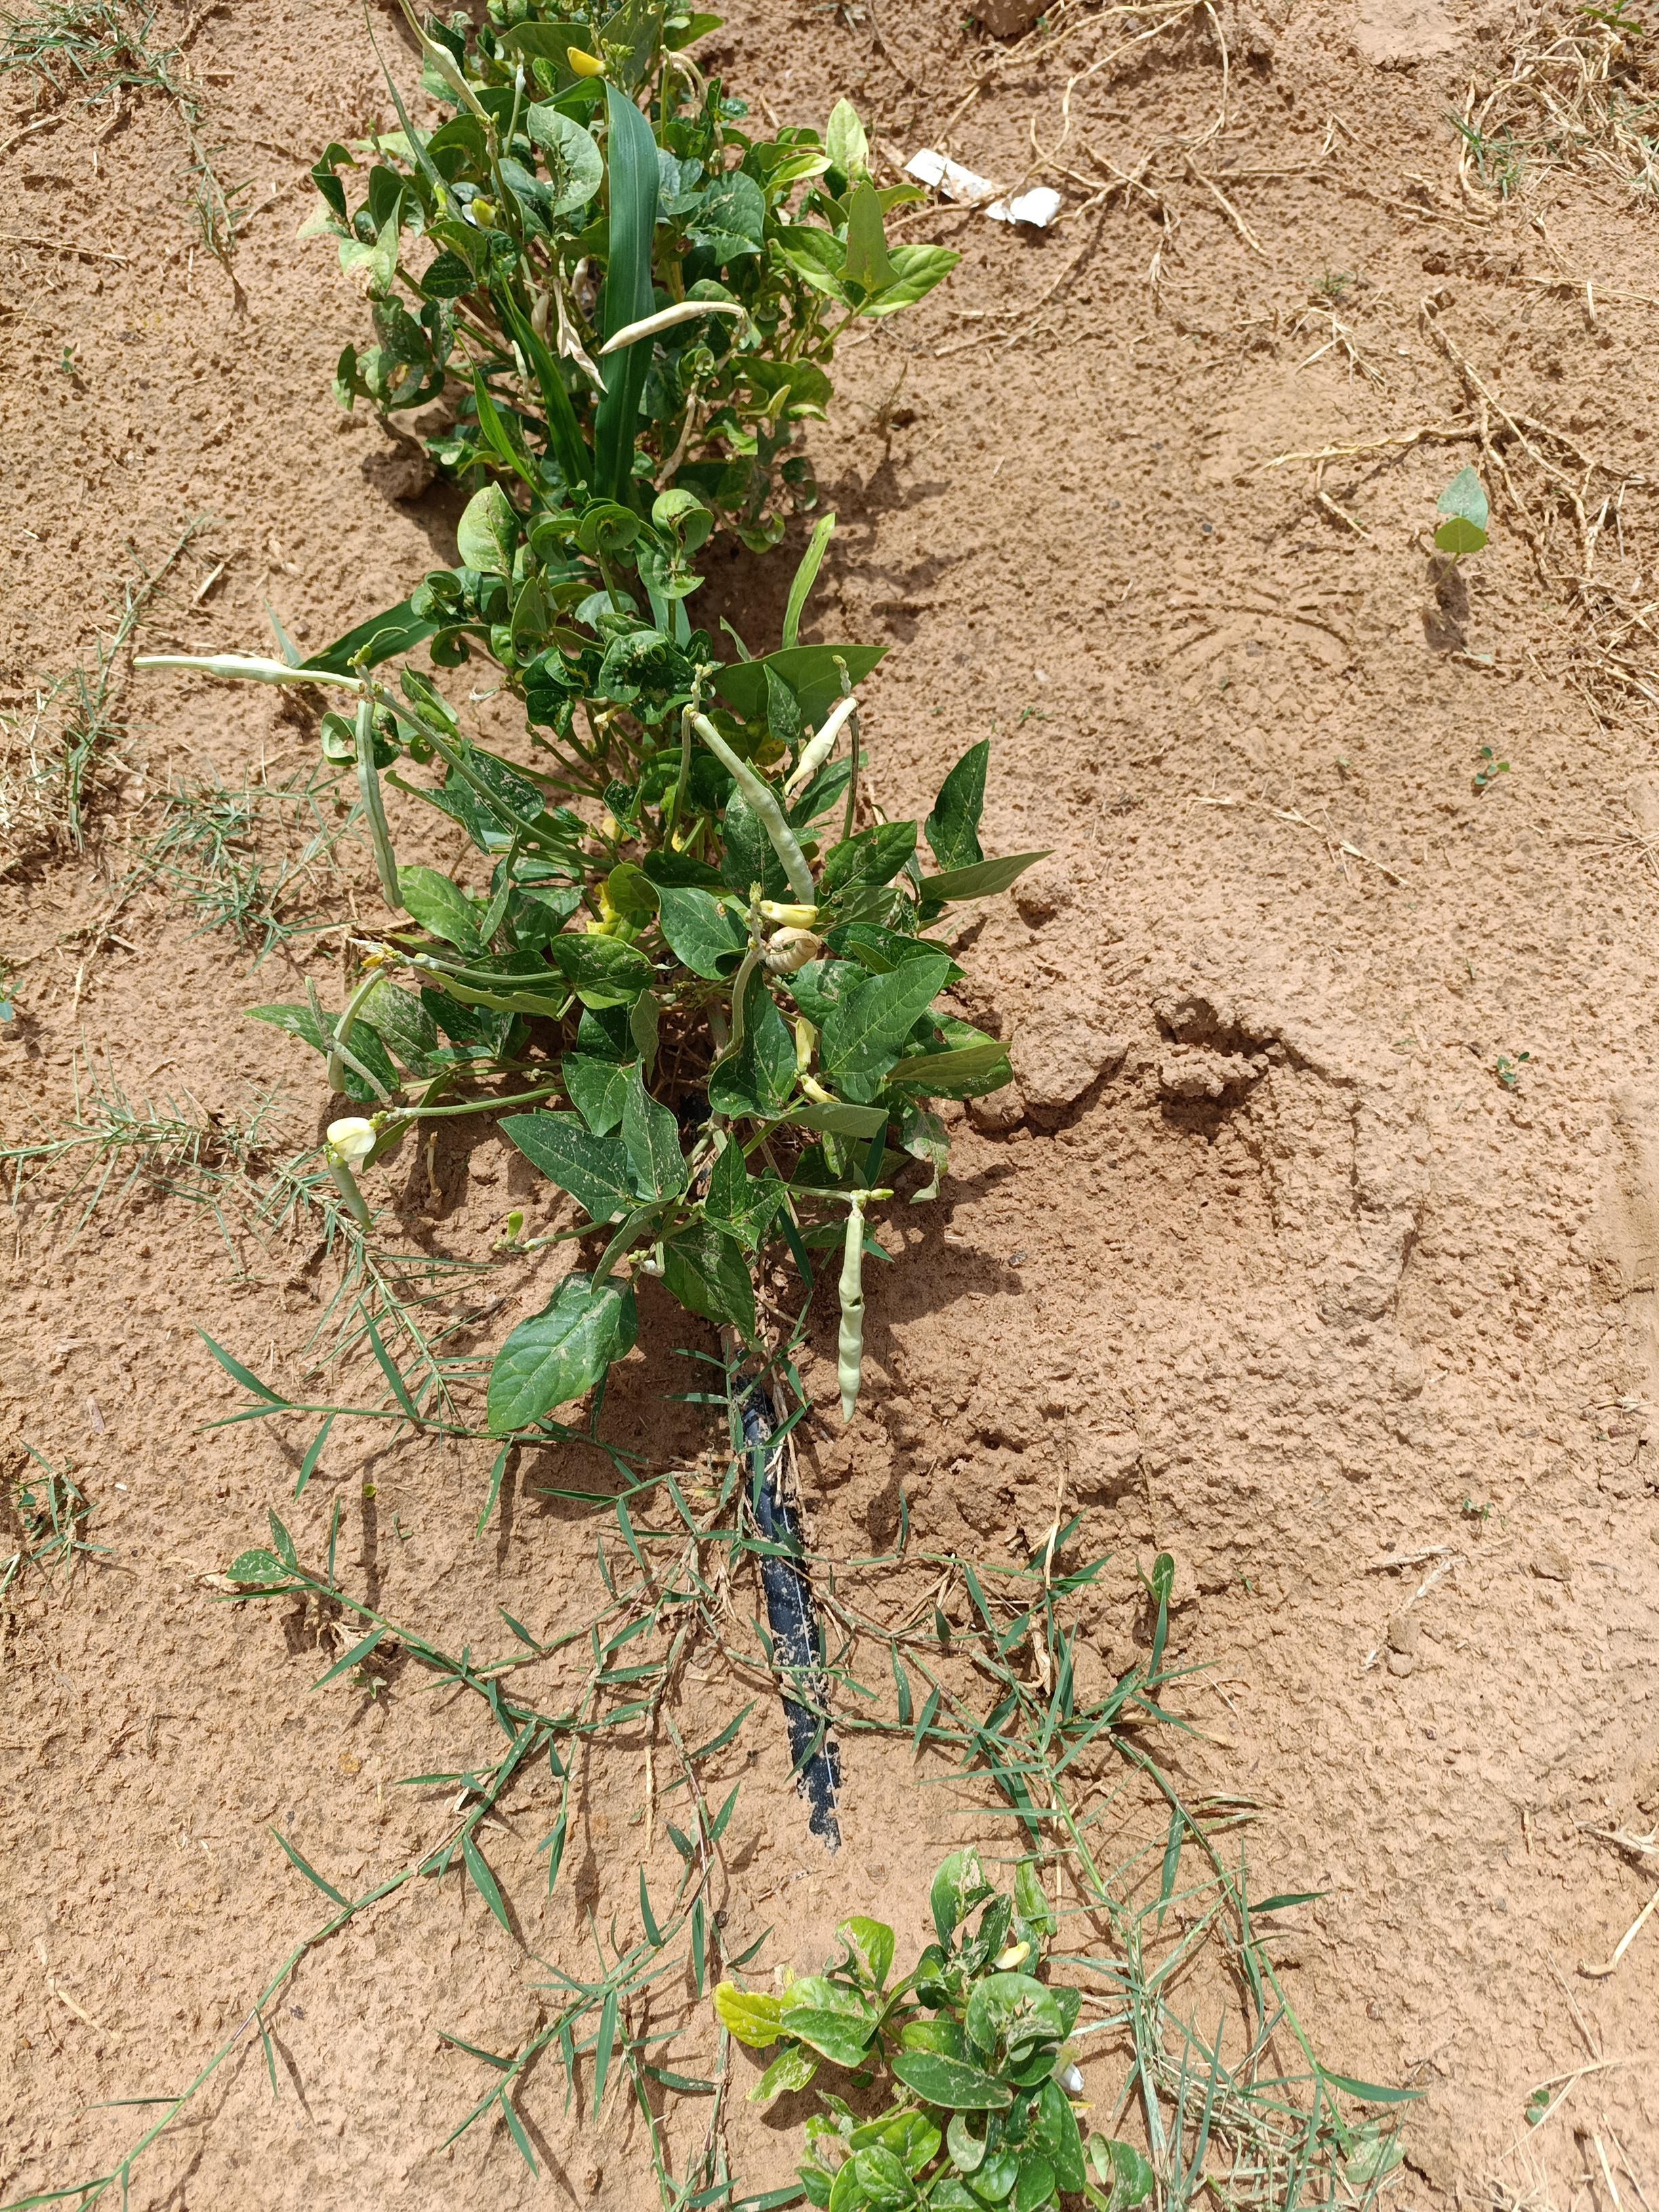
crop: cowpea
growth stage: flowering
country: Nigeria
